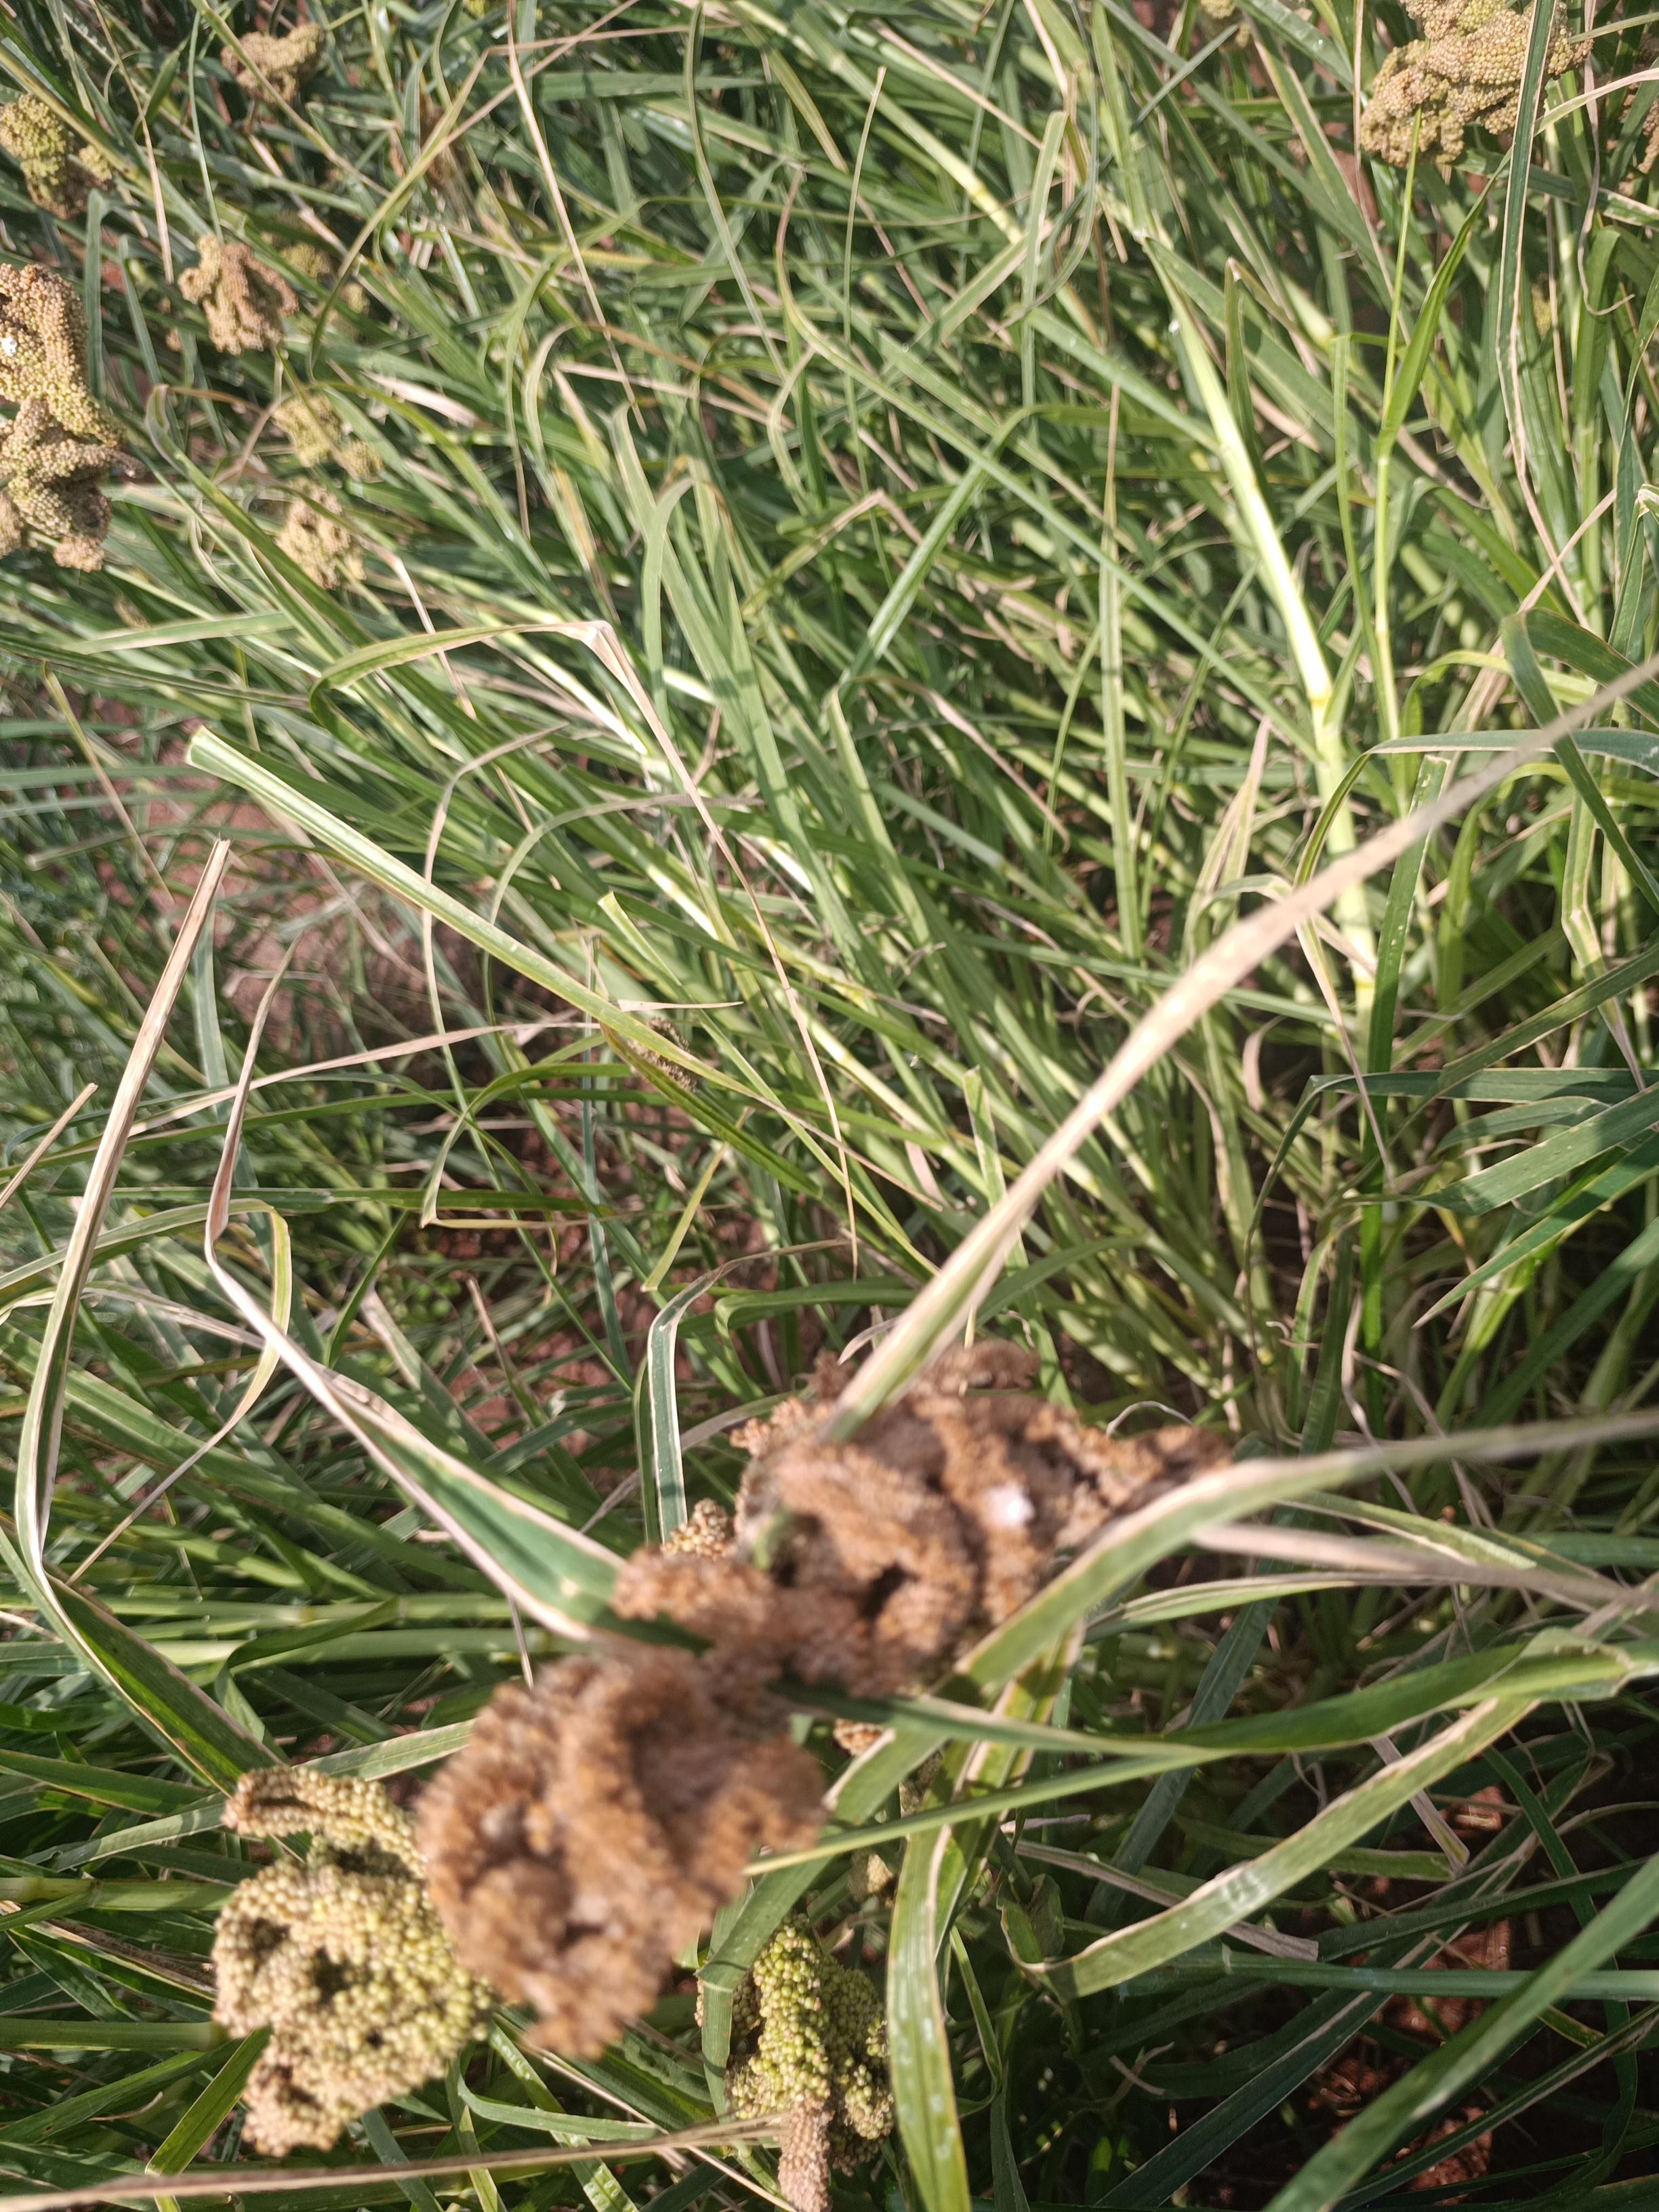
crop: finger millet
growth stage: filling grain
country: Kenya
